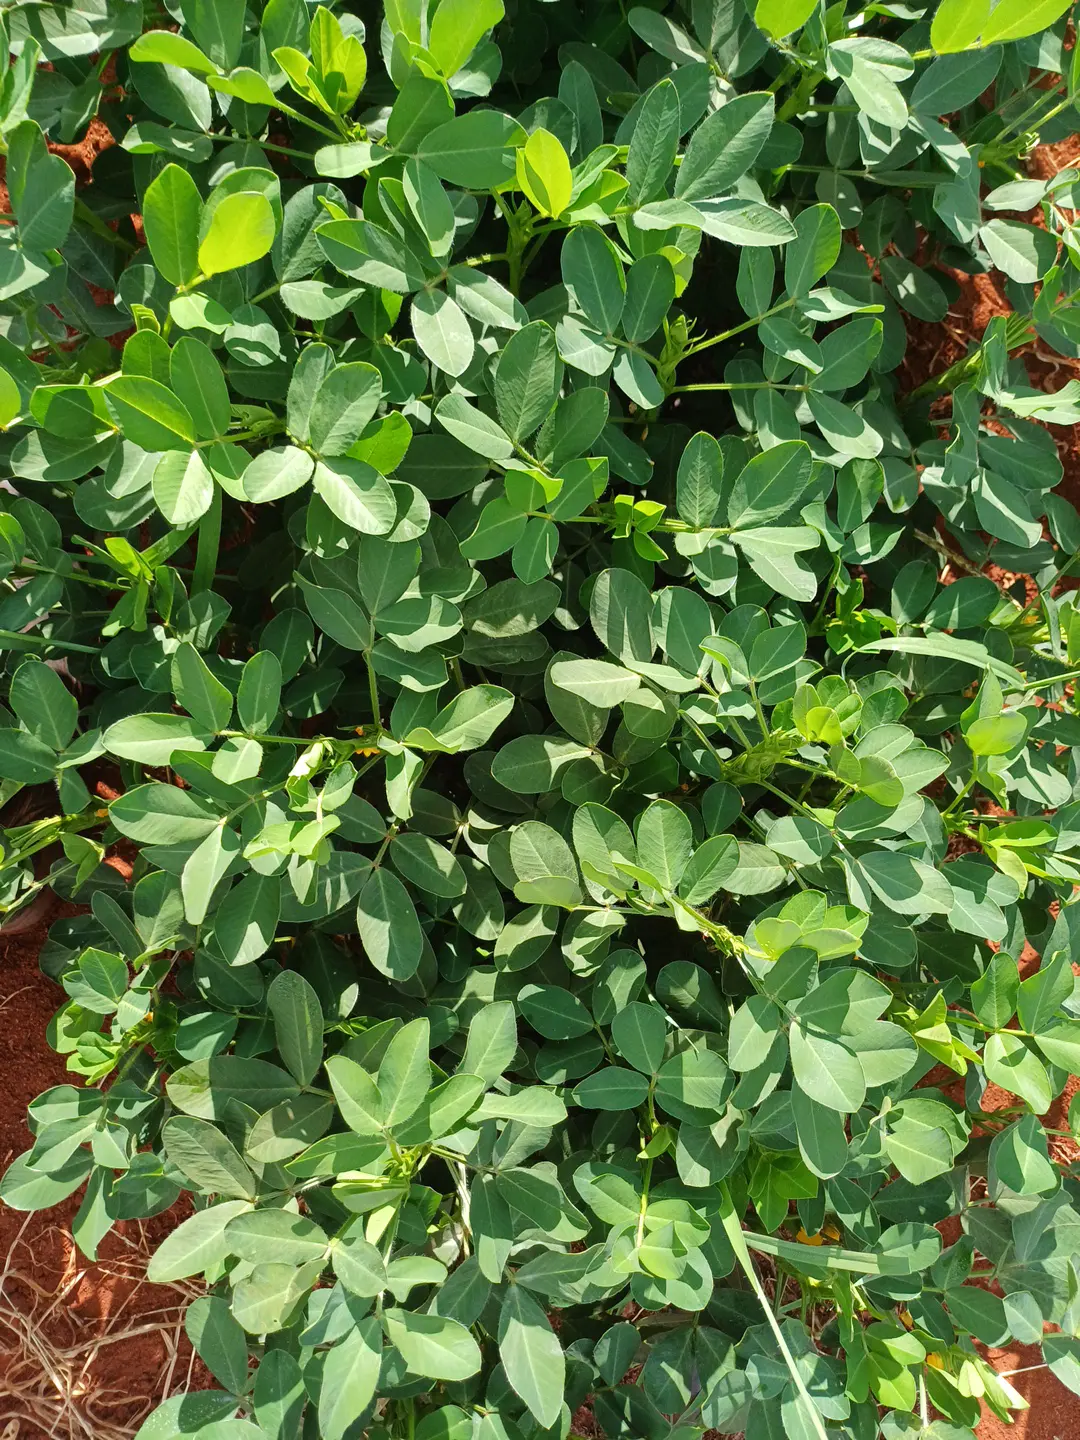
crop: groundnut
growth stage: pegging
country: Kenya
